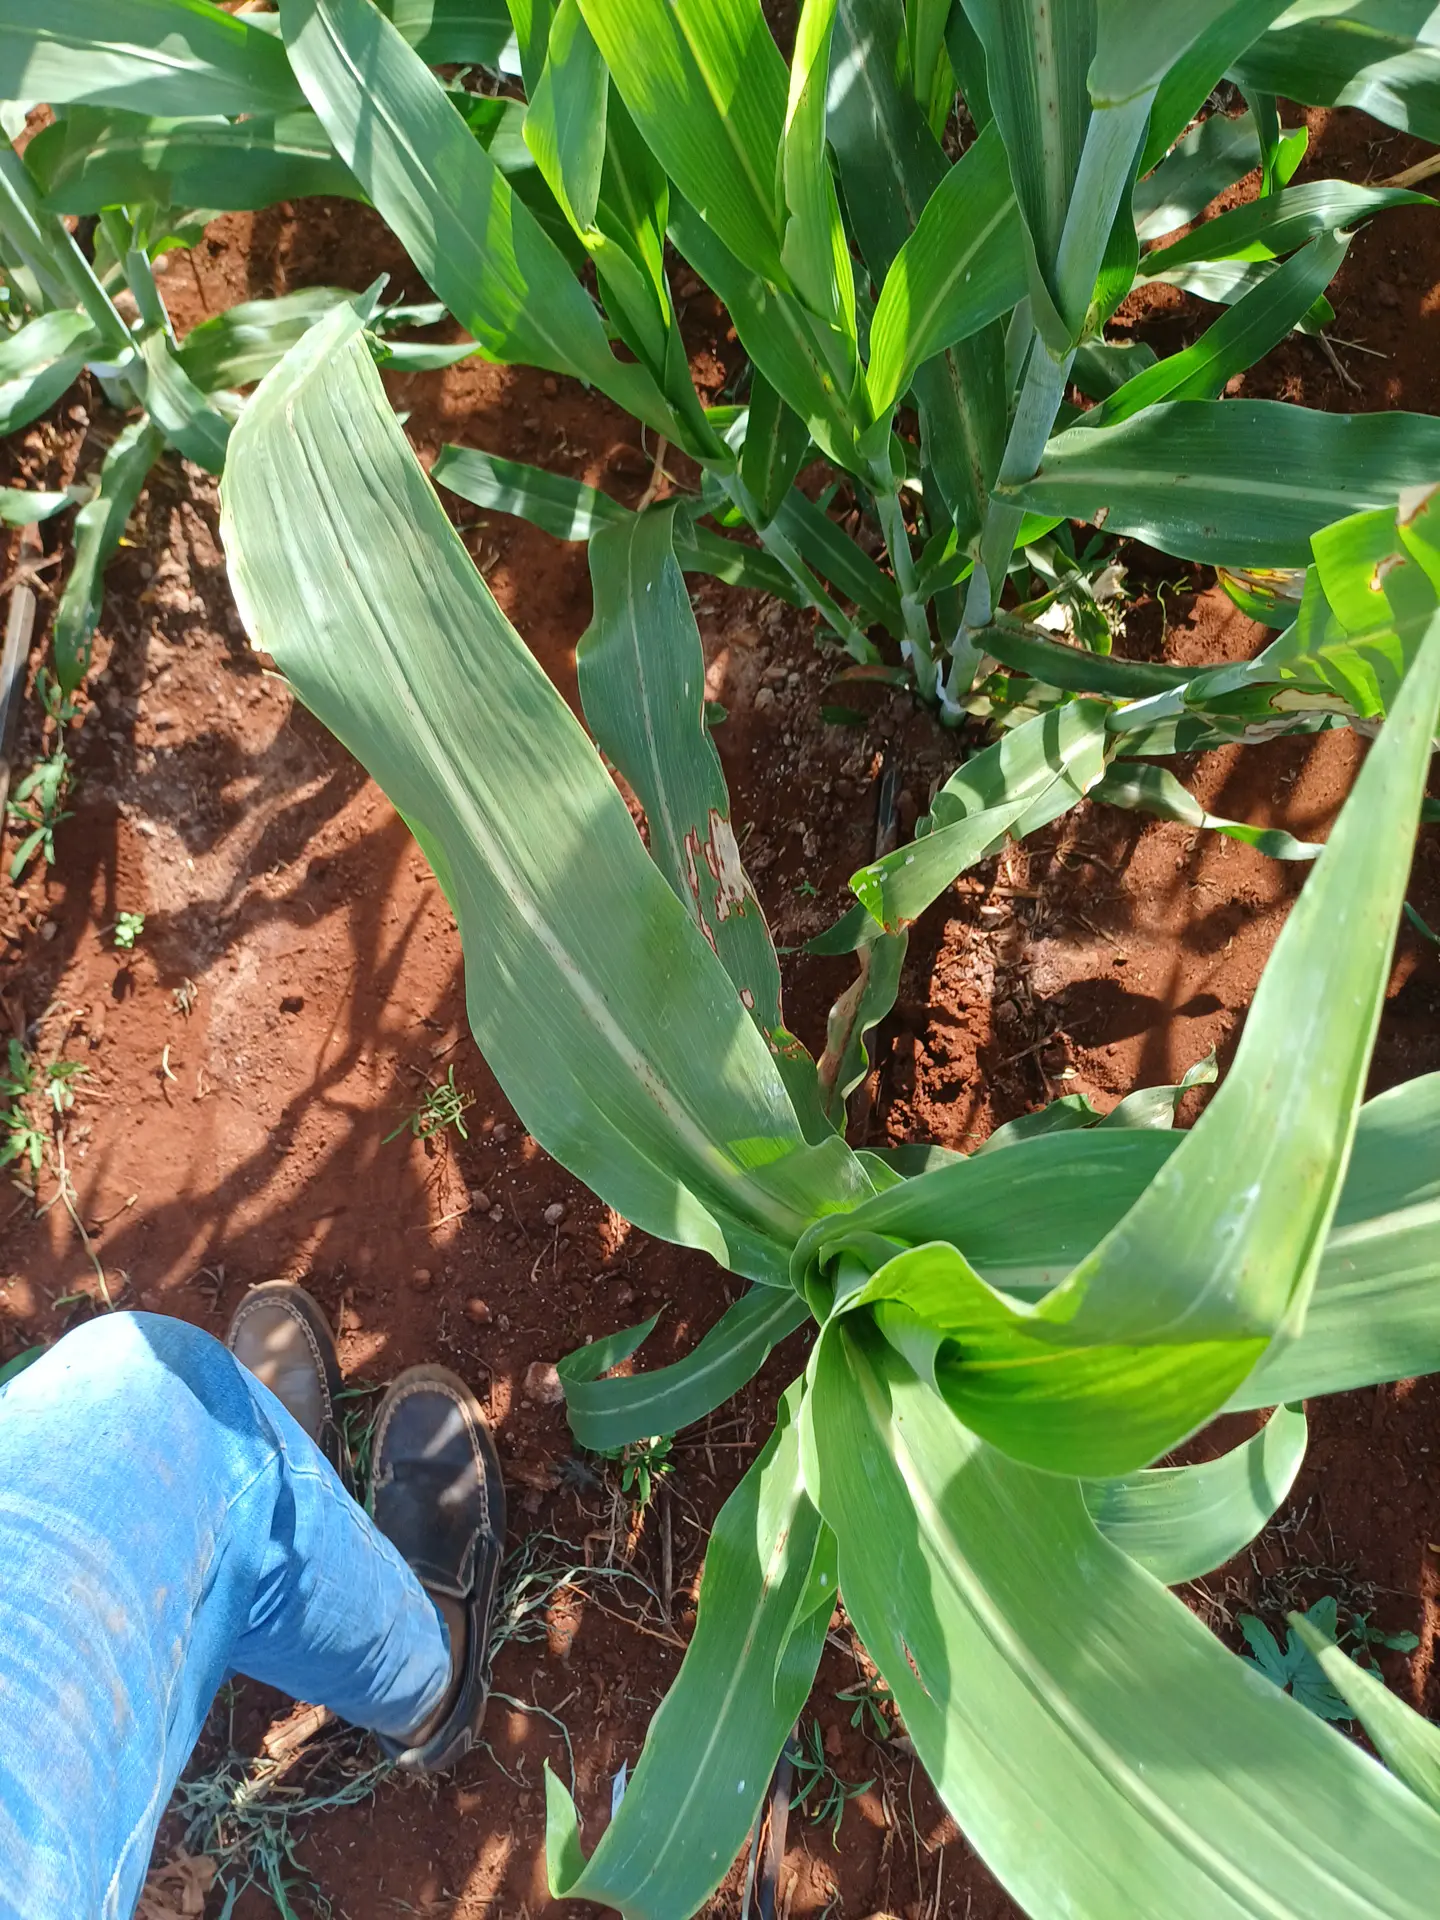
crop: sorghum
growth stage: vegetative
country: Kenya
